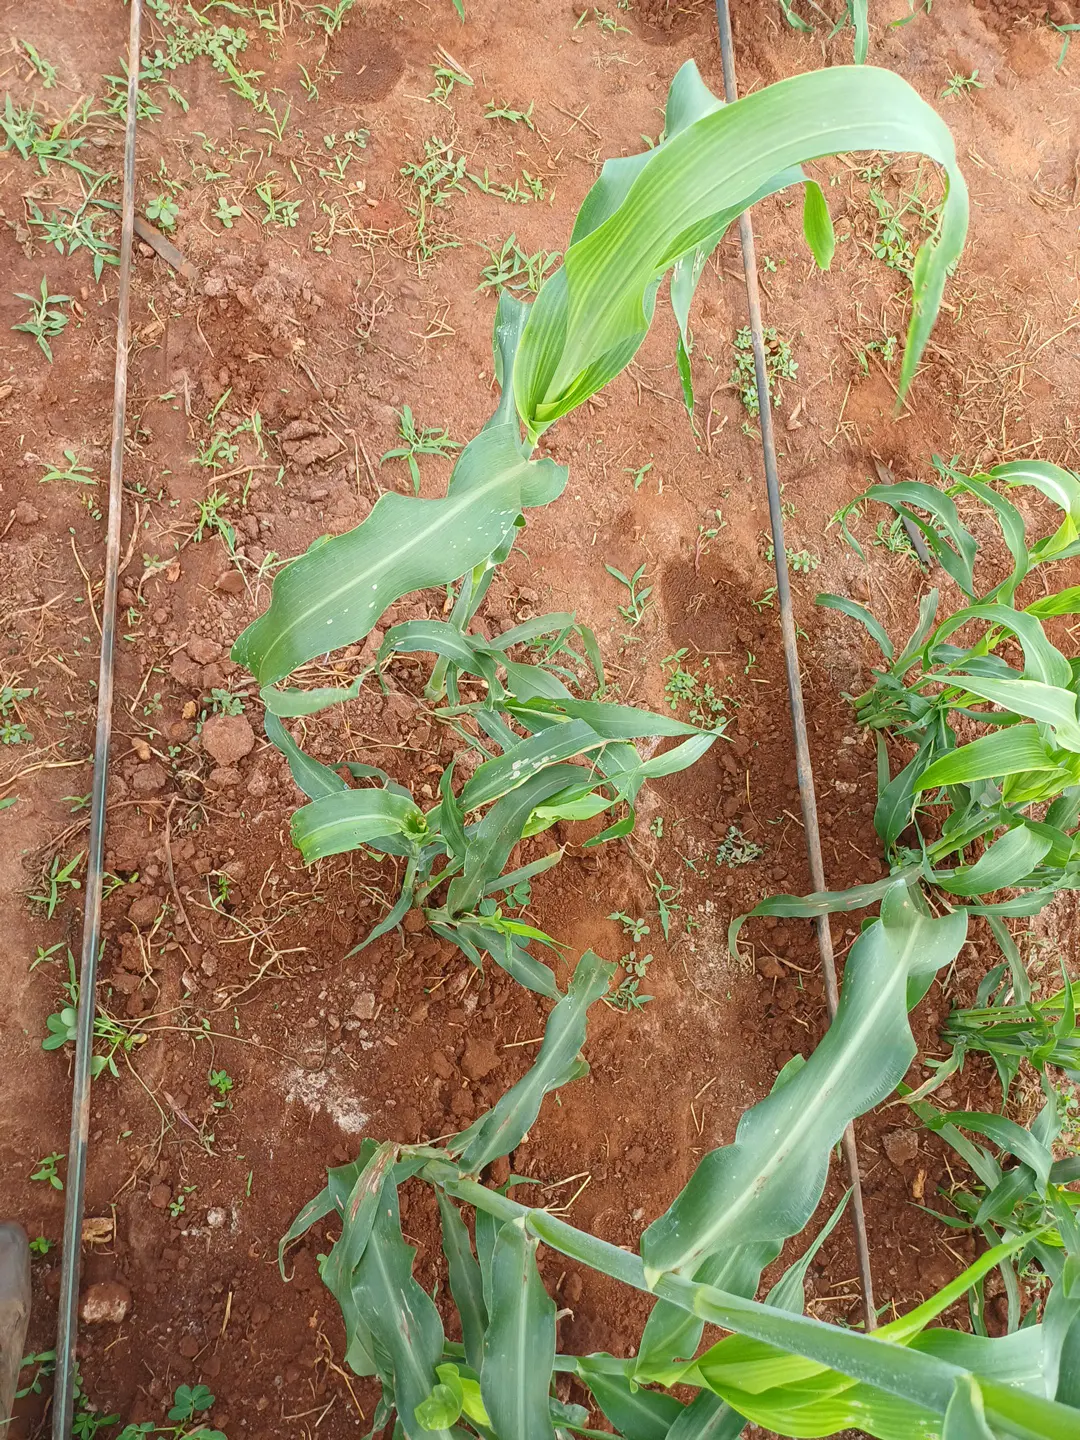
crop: sorghum
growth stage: elongation stem
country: Kenya
